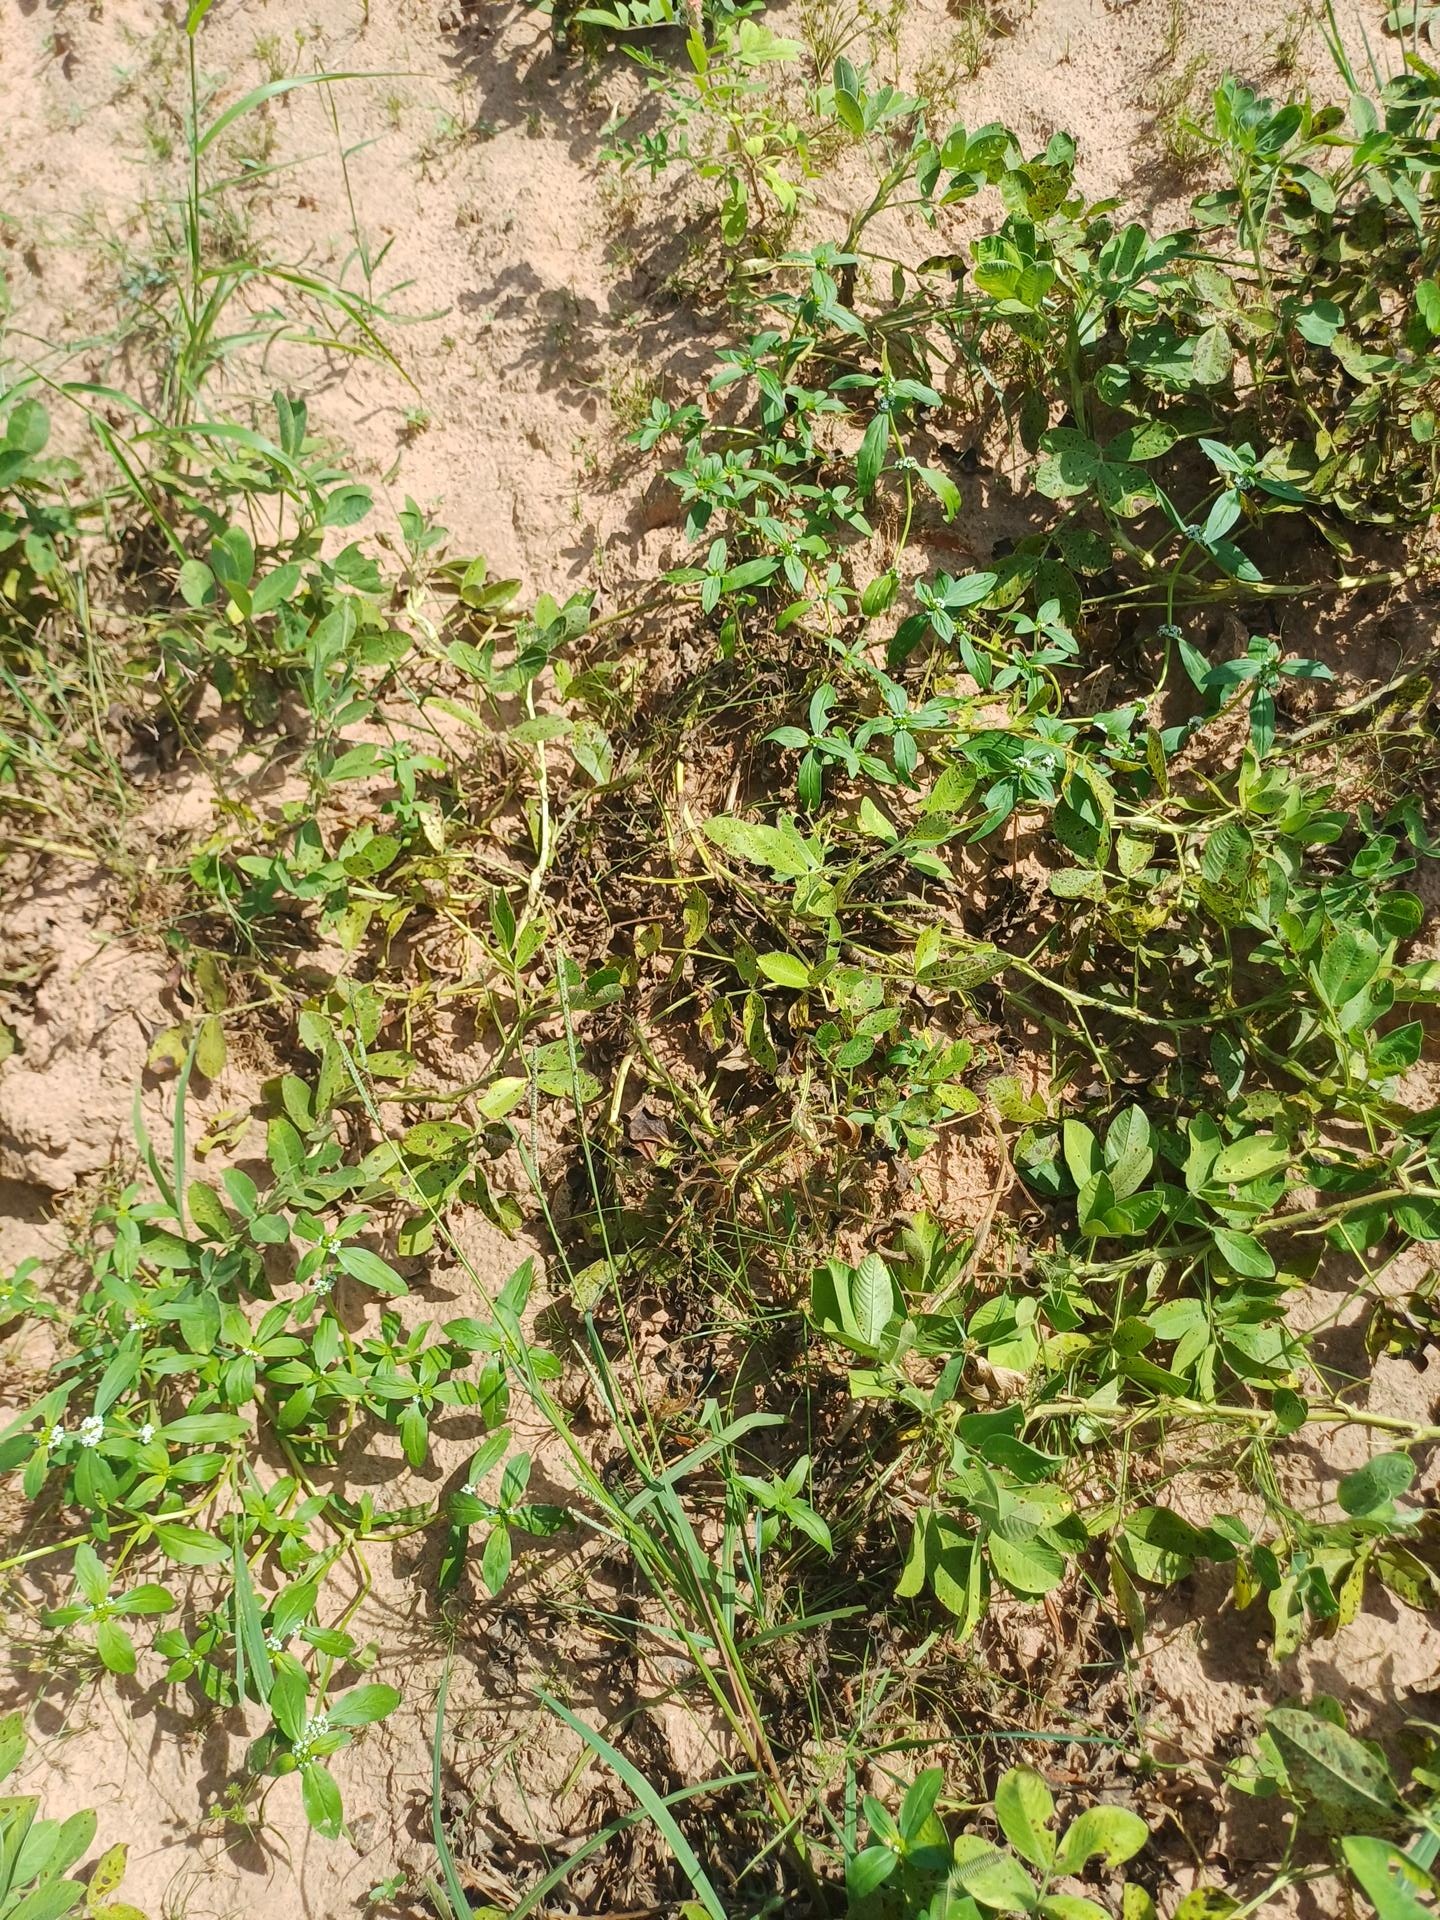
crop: groundnut
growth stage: flowering
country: Senegal
